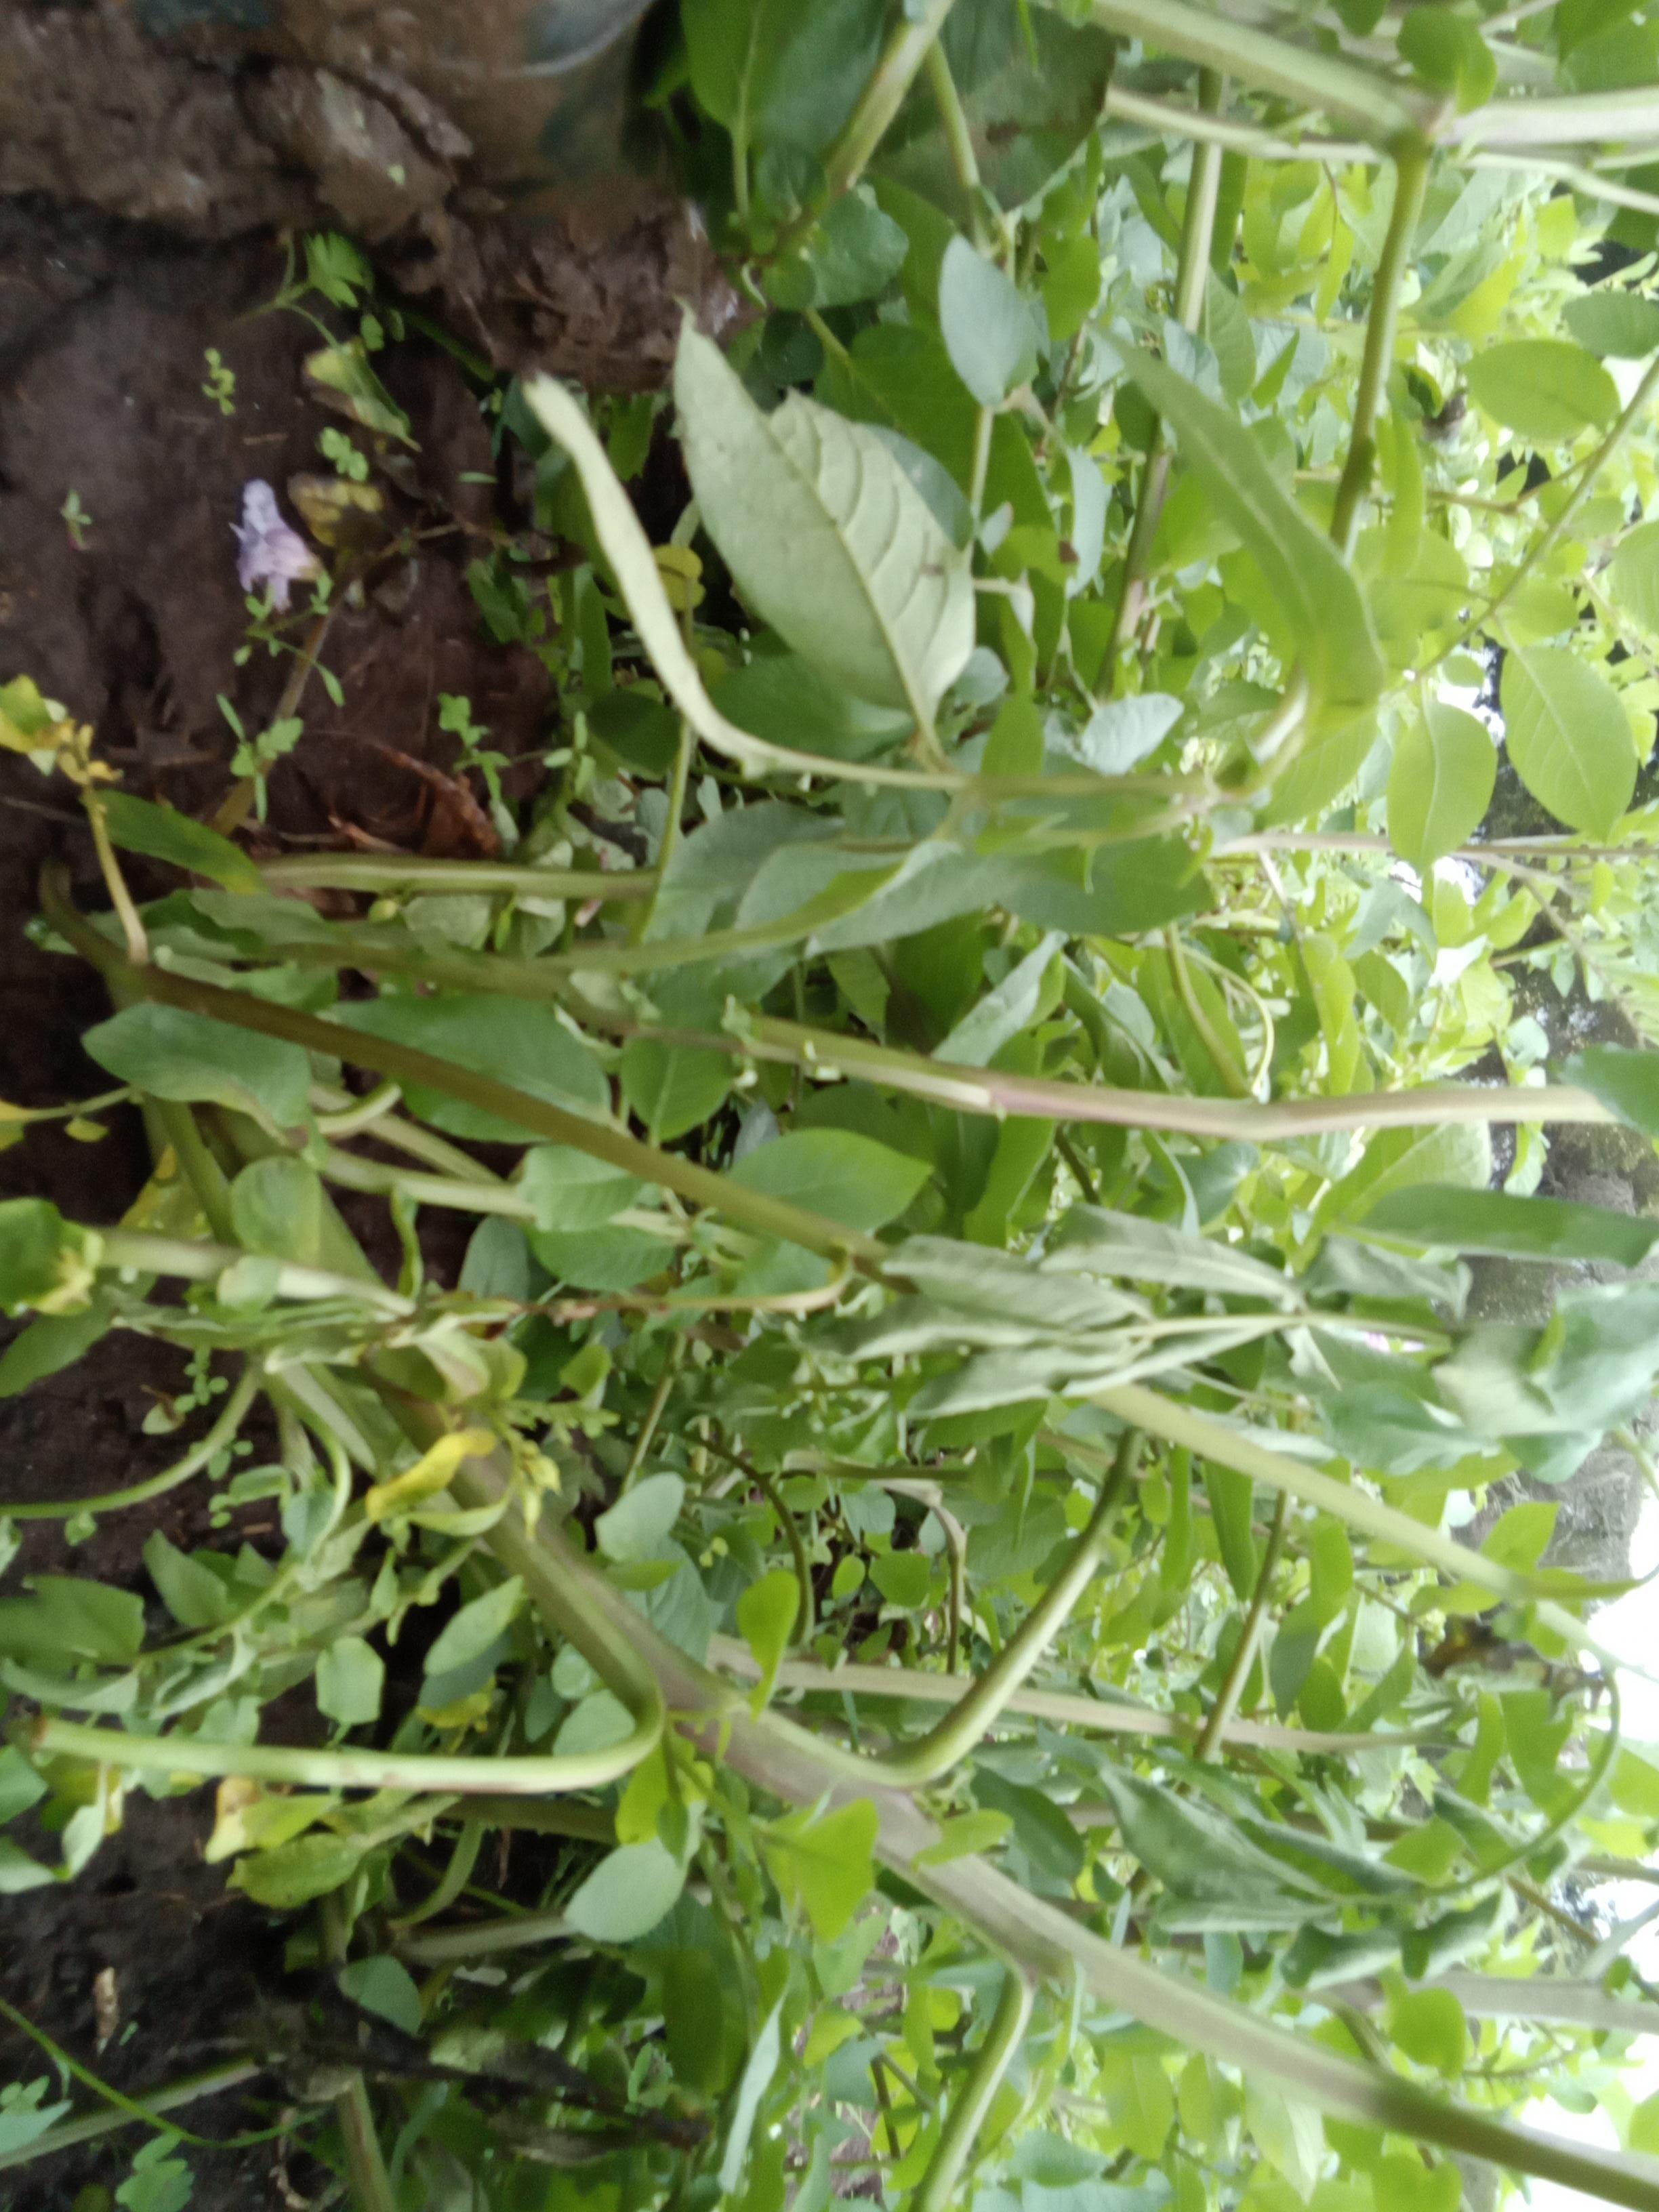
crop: potato
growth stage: flowering
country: Kenya
